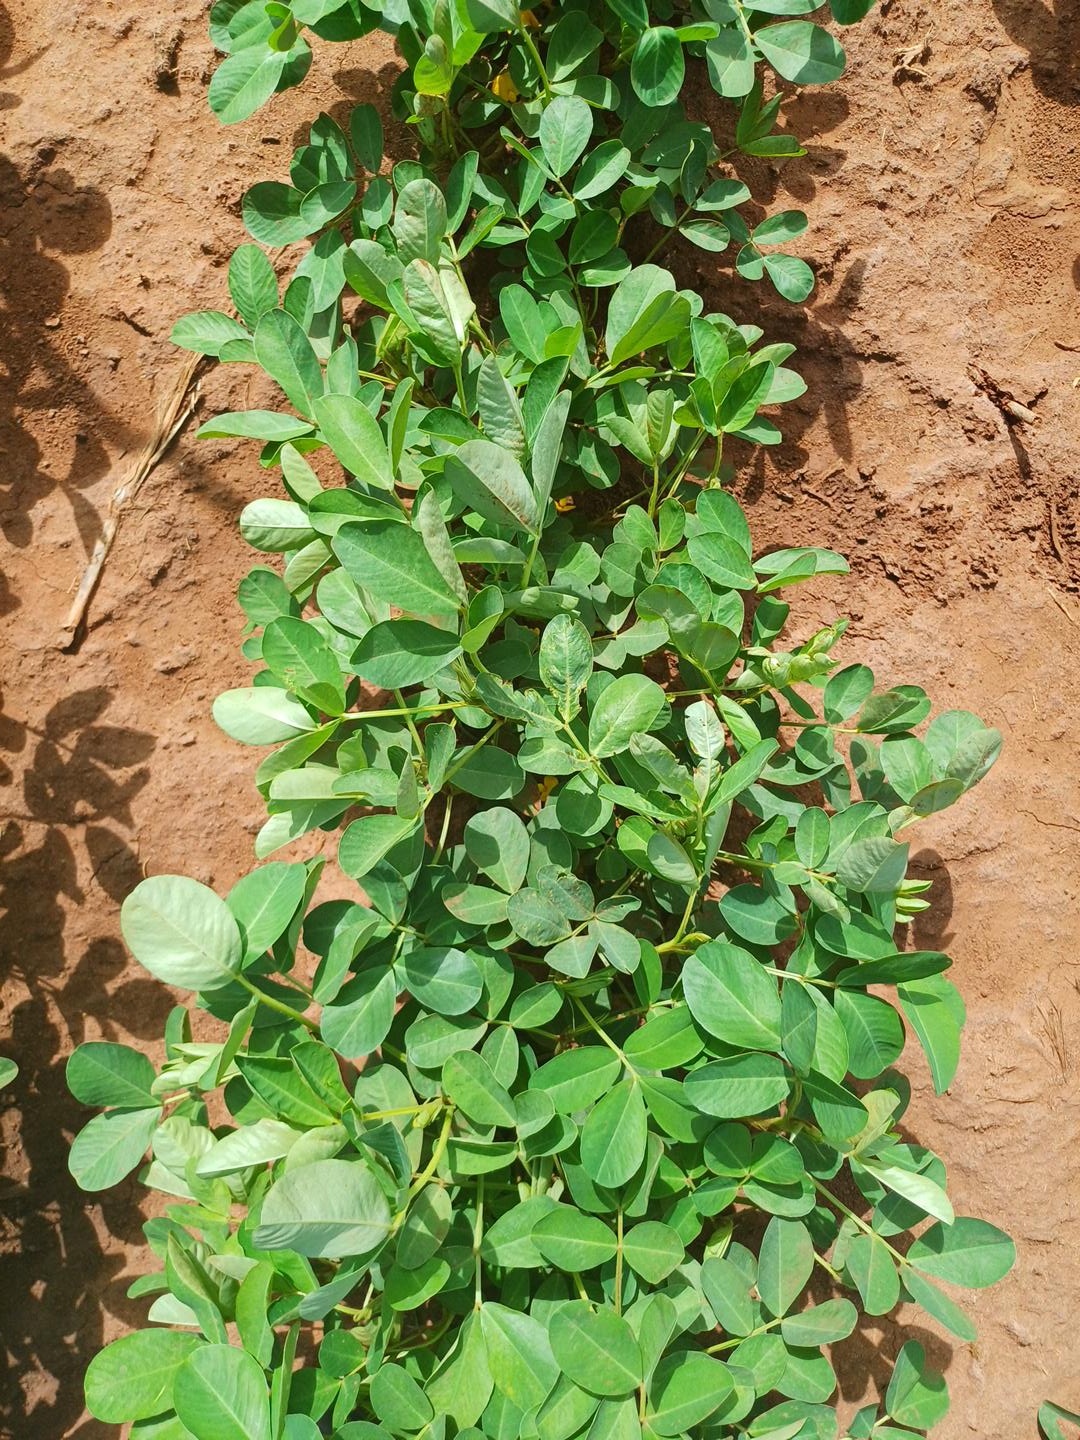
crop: groundnut
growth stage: flowering
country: Kenya
